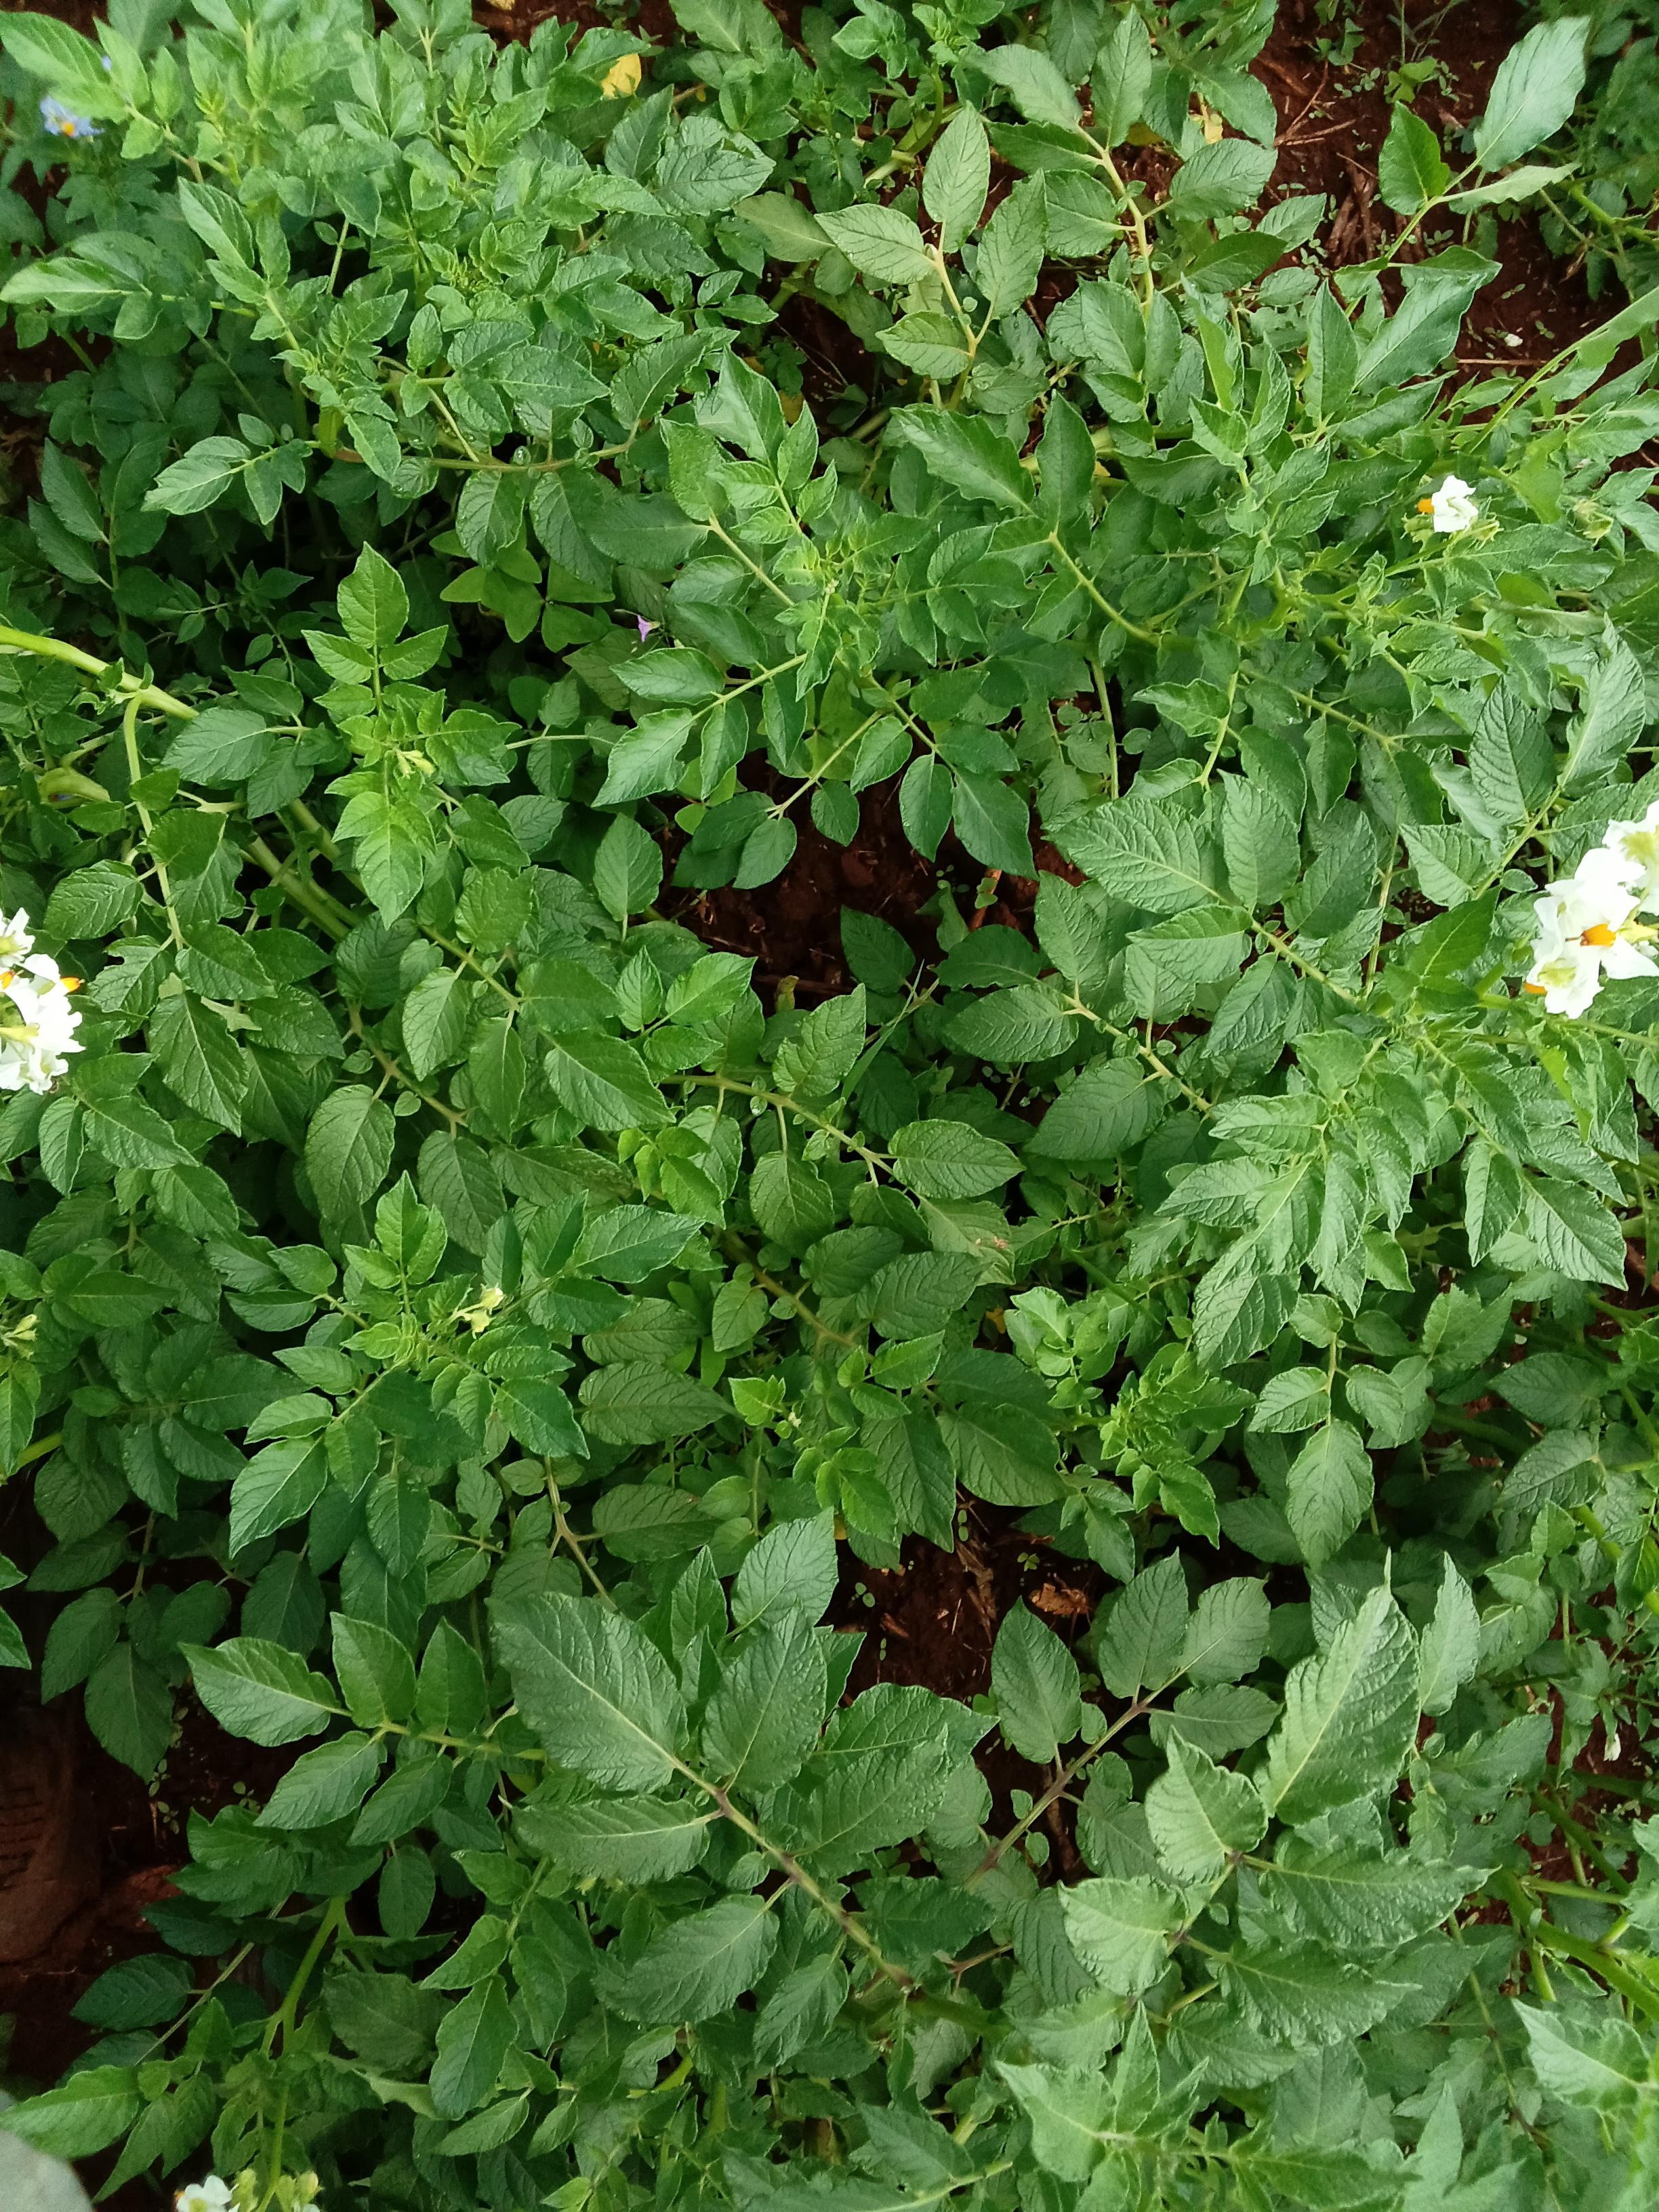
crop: potato
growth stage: flowering
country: Kenya
